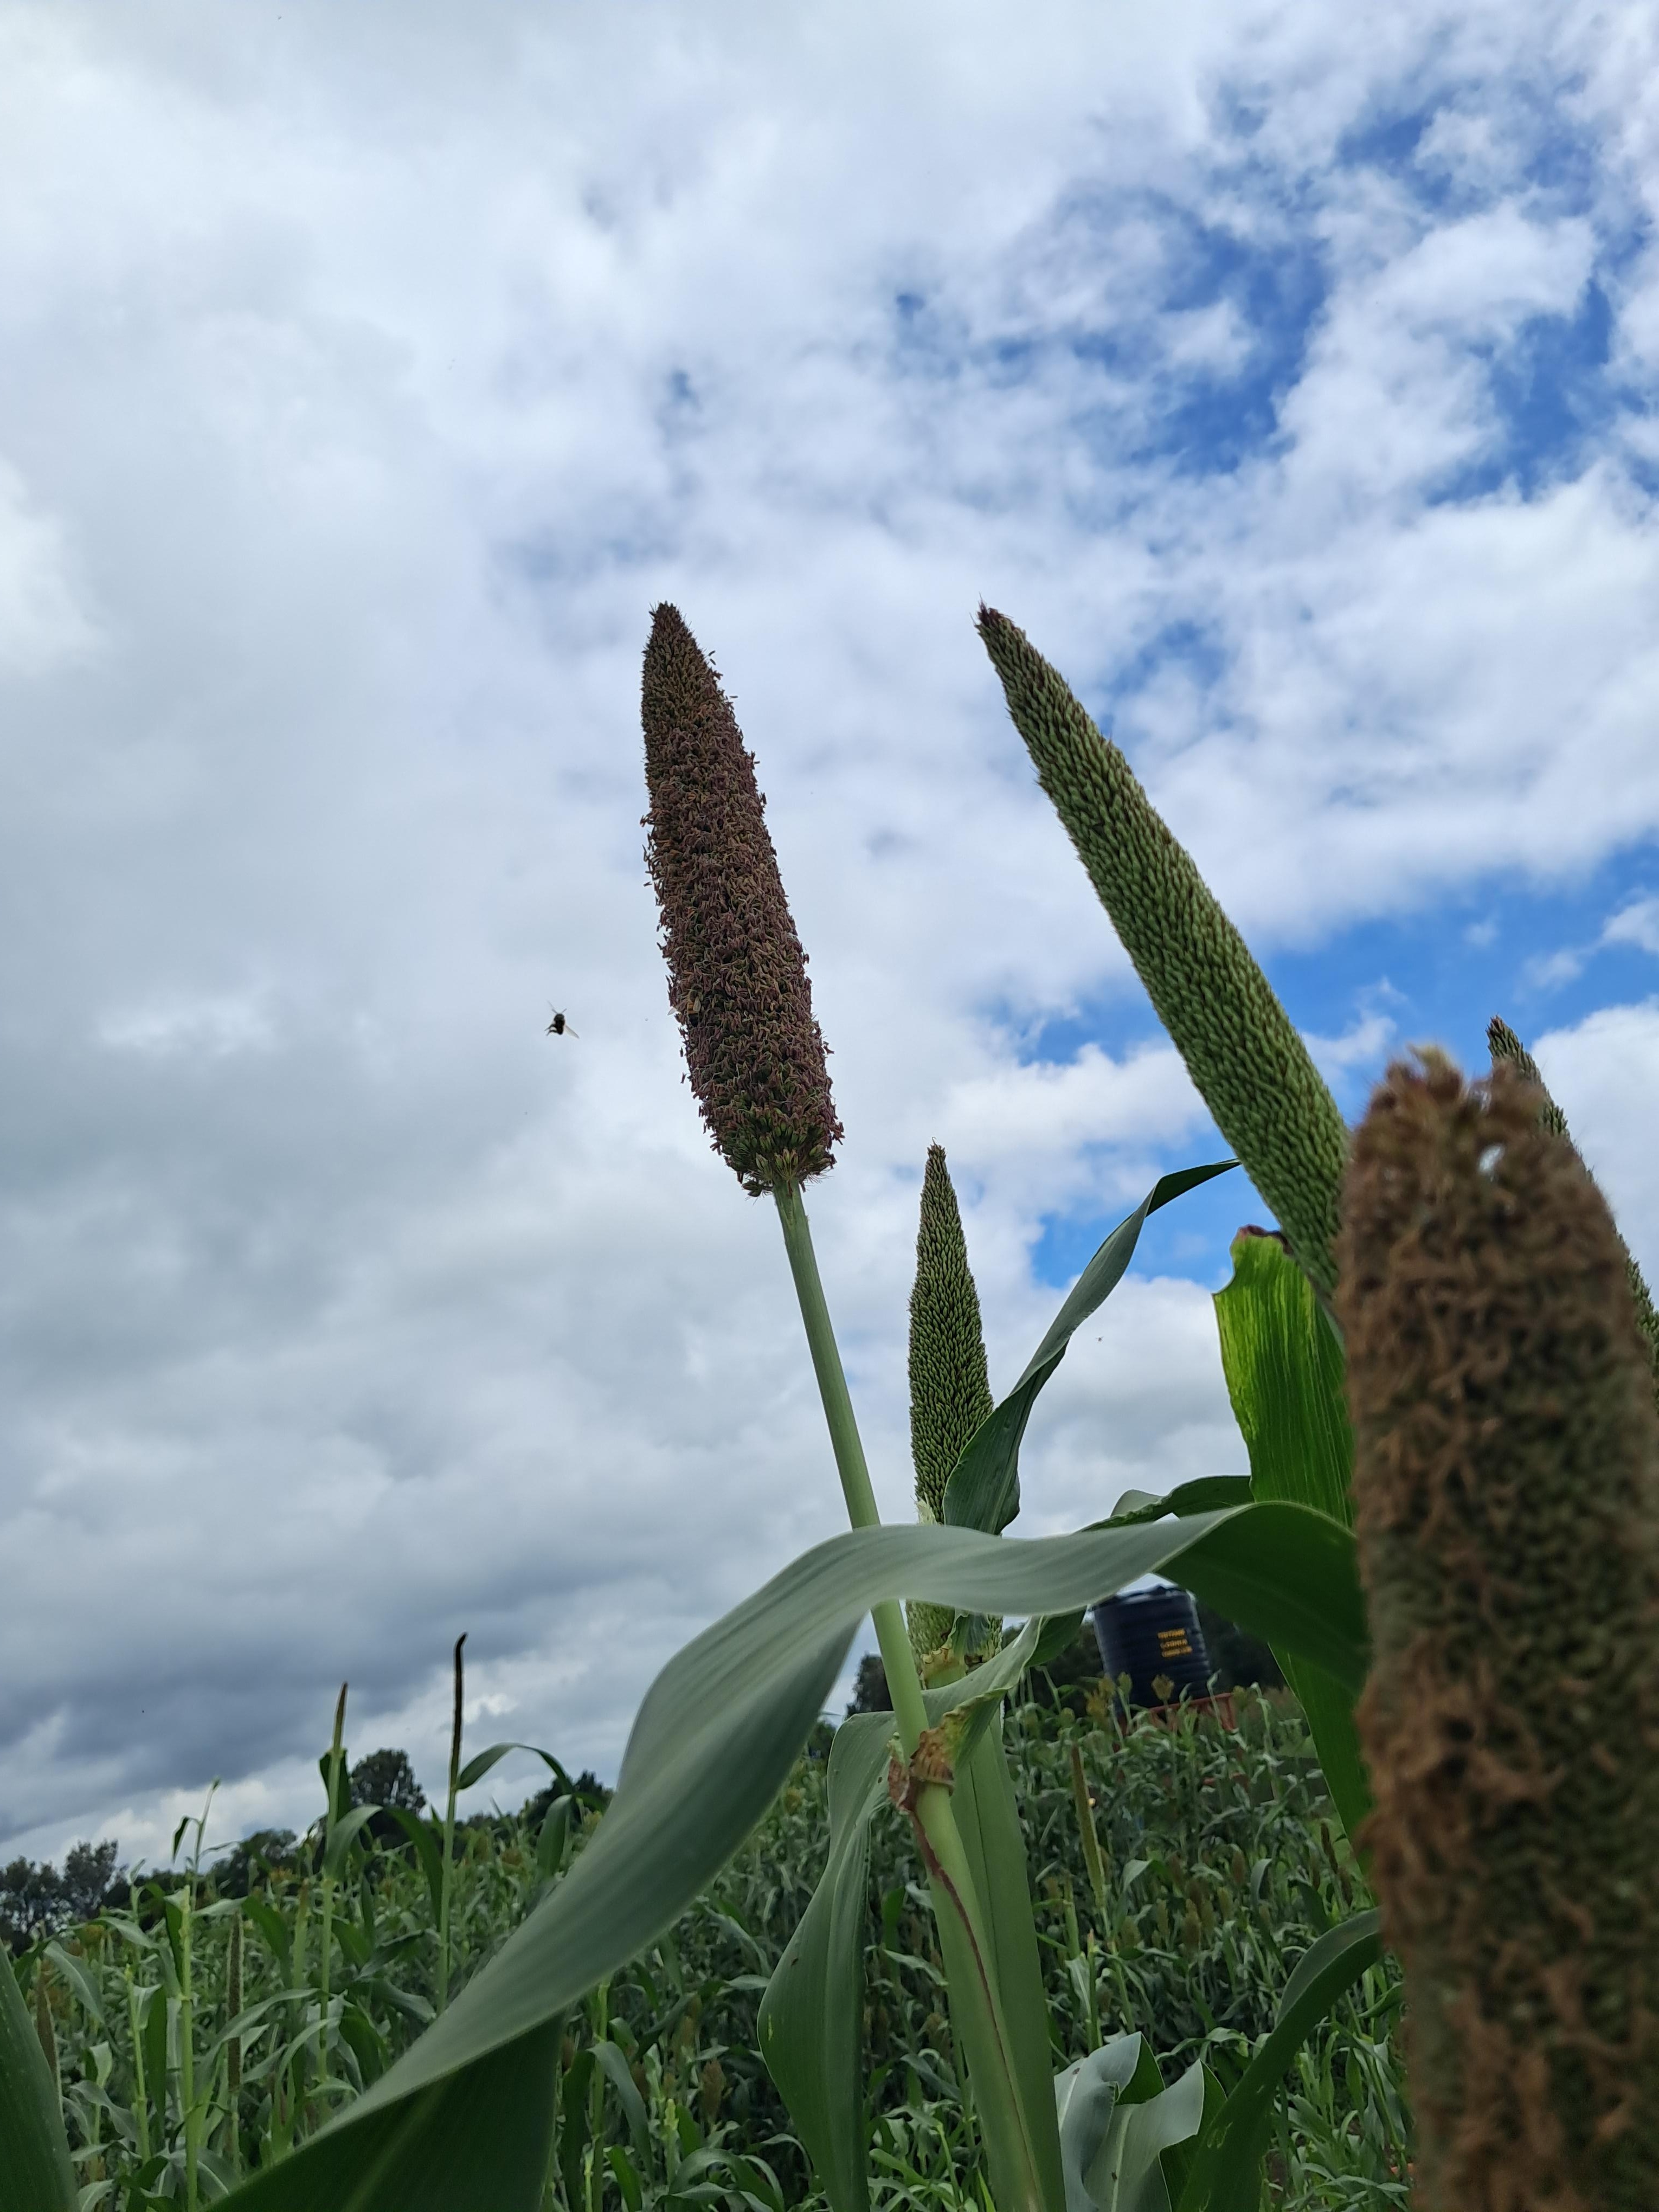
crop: pearl millet
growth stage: heading tuber
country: Tanzania
